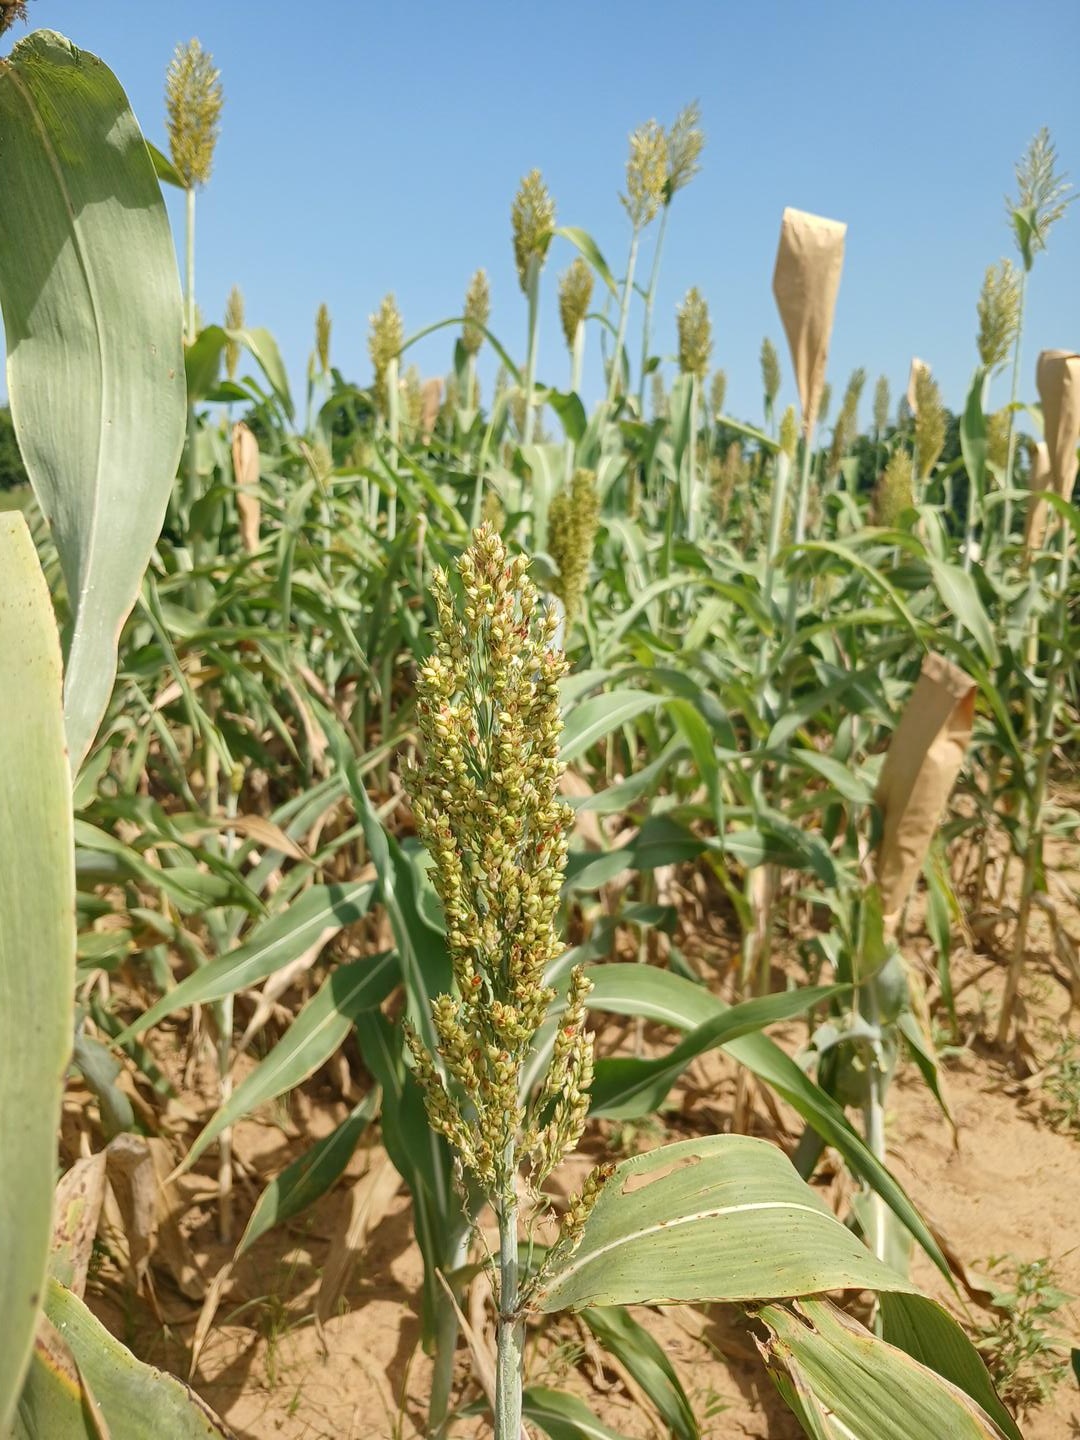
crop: sorghum
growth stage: filling grain
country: Senegal
